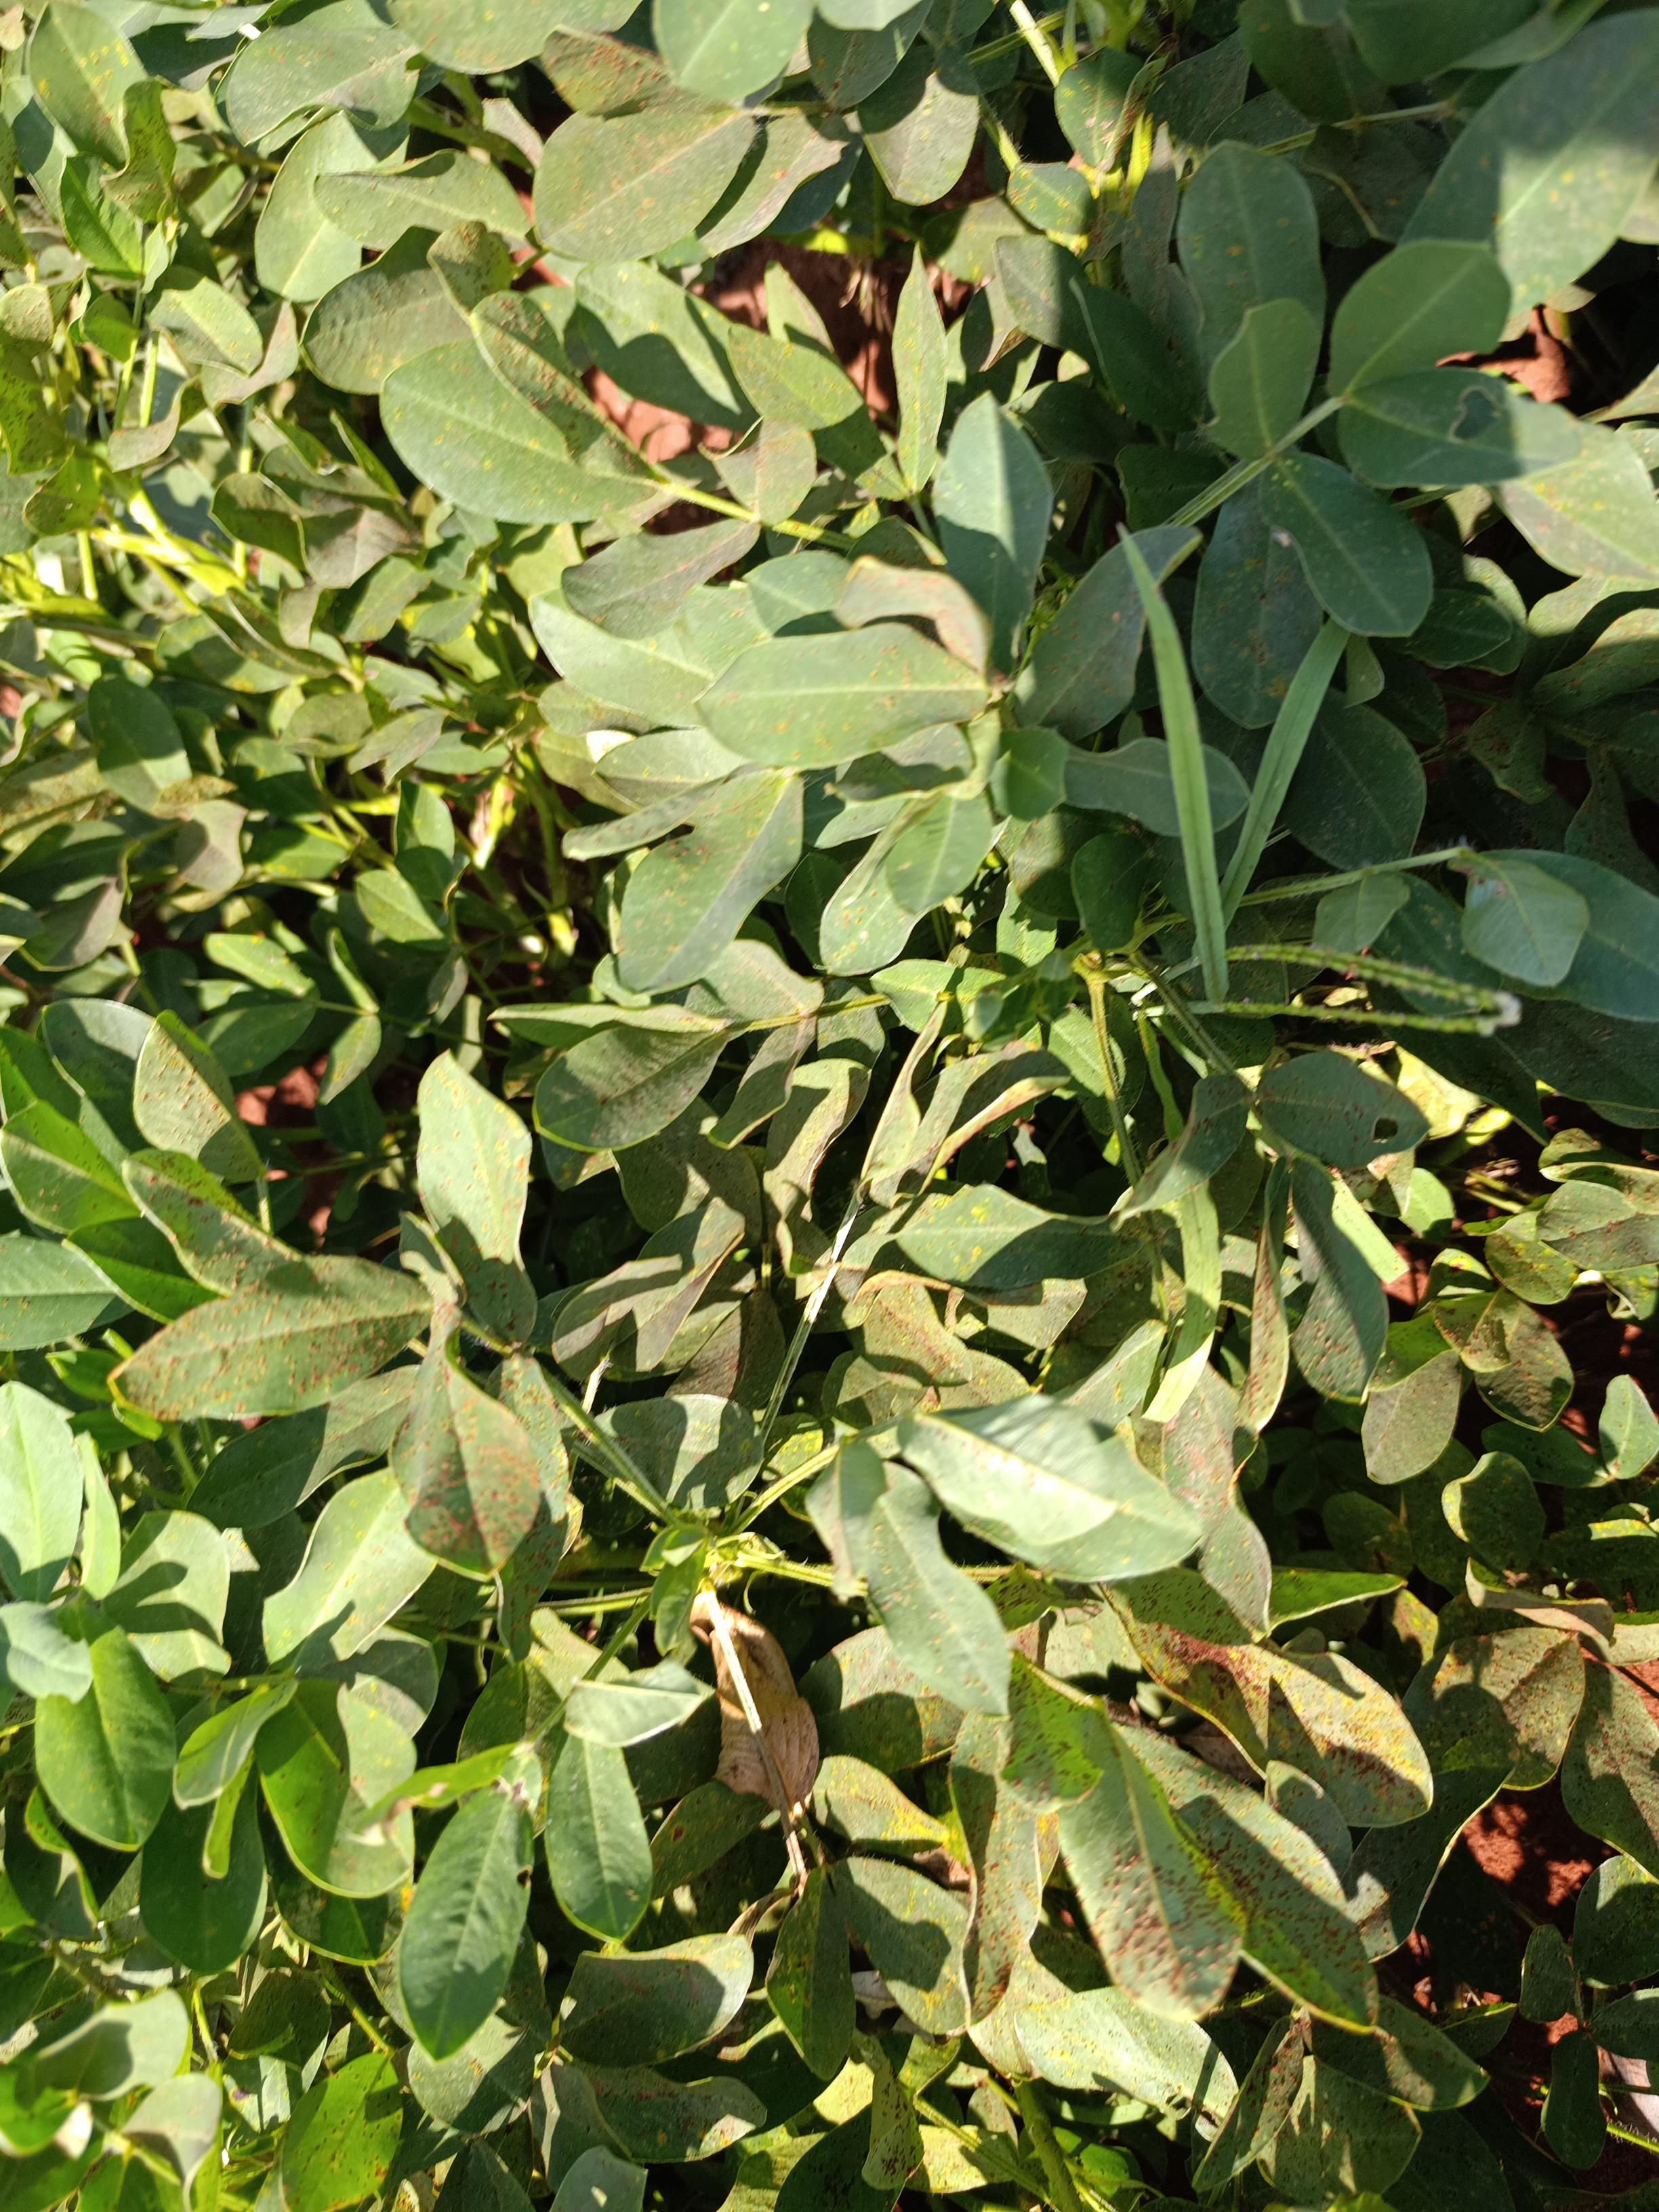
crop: groundnut
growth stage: pegging
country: Kenya
